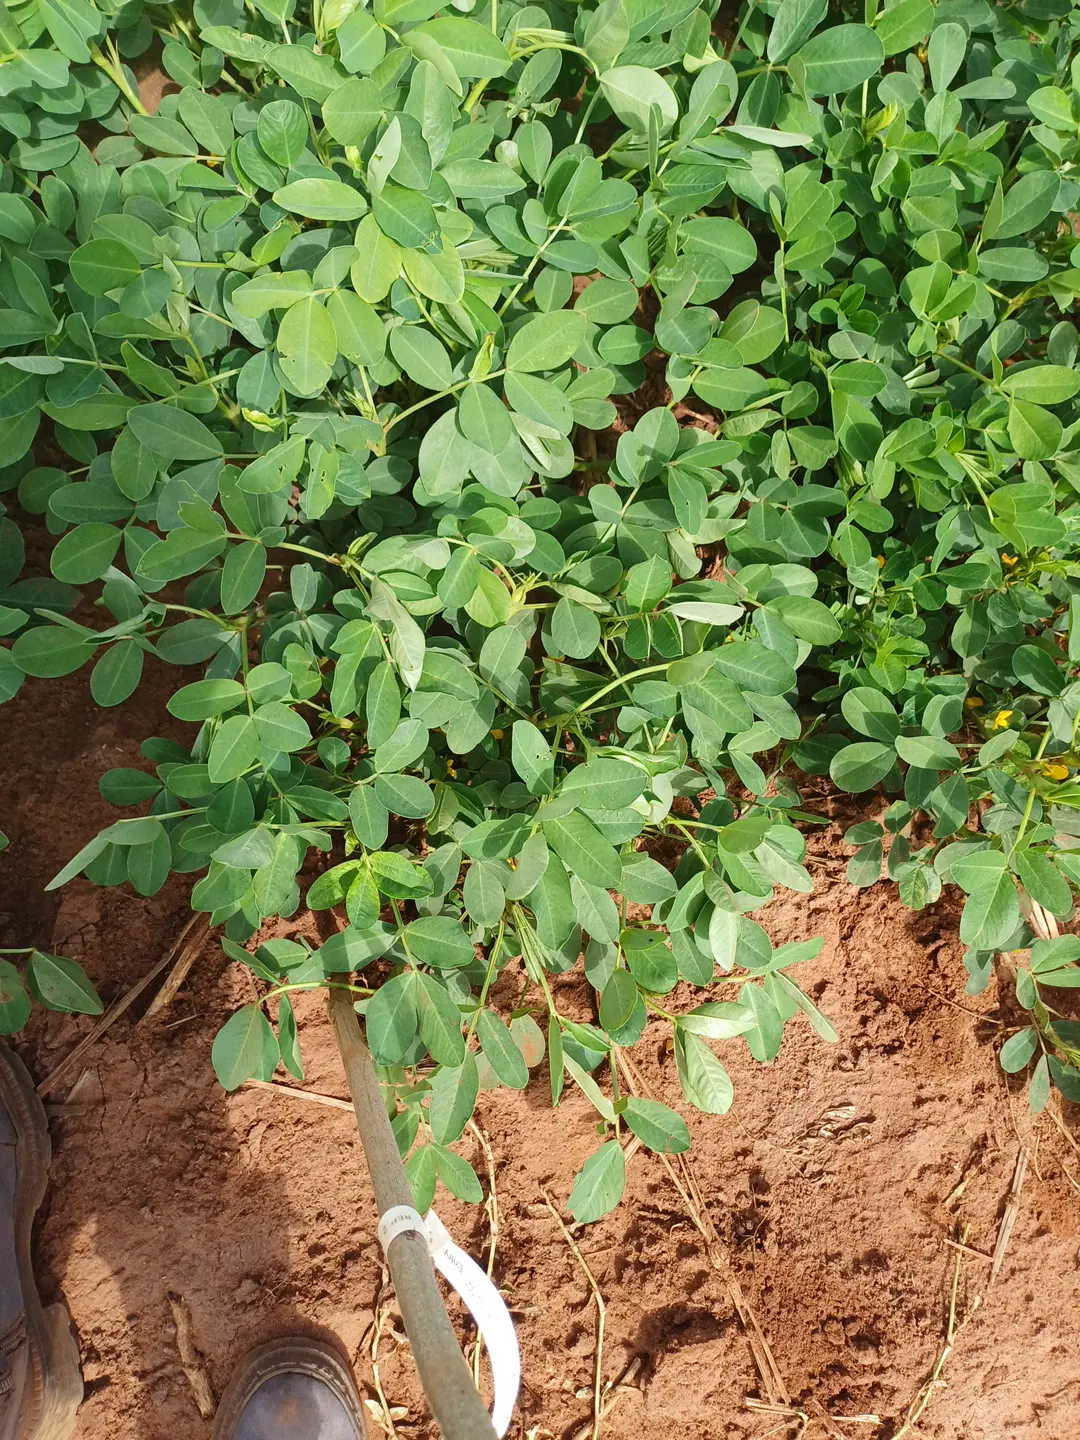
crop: groundnut
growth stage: flowering
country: Kenya
